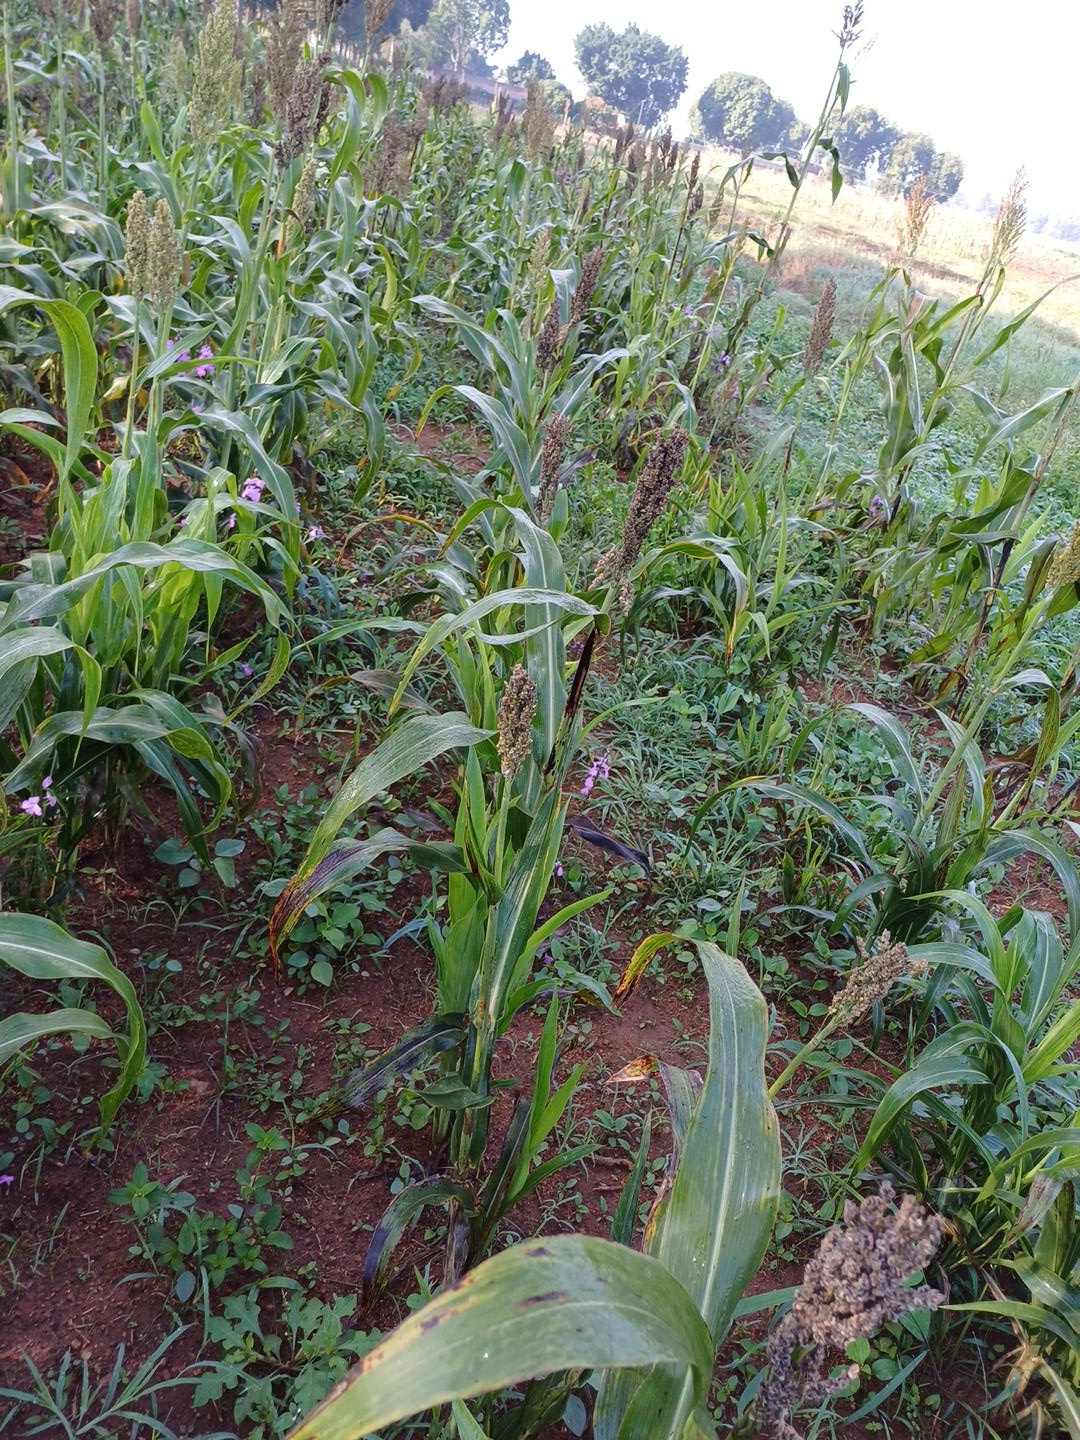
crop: sorghum
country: Kenya
